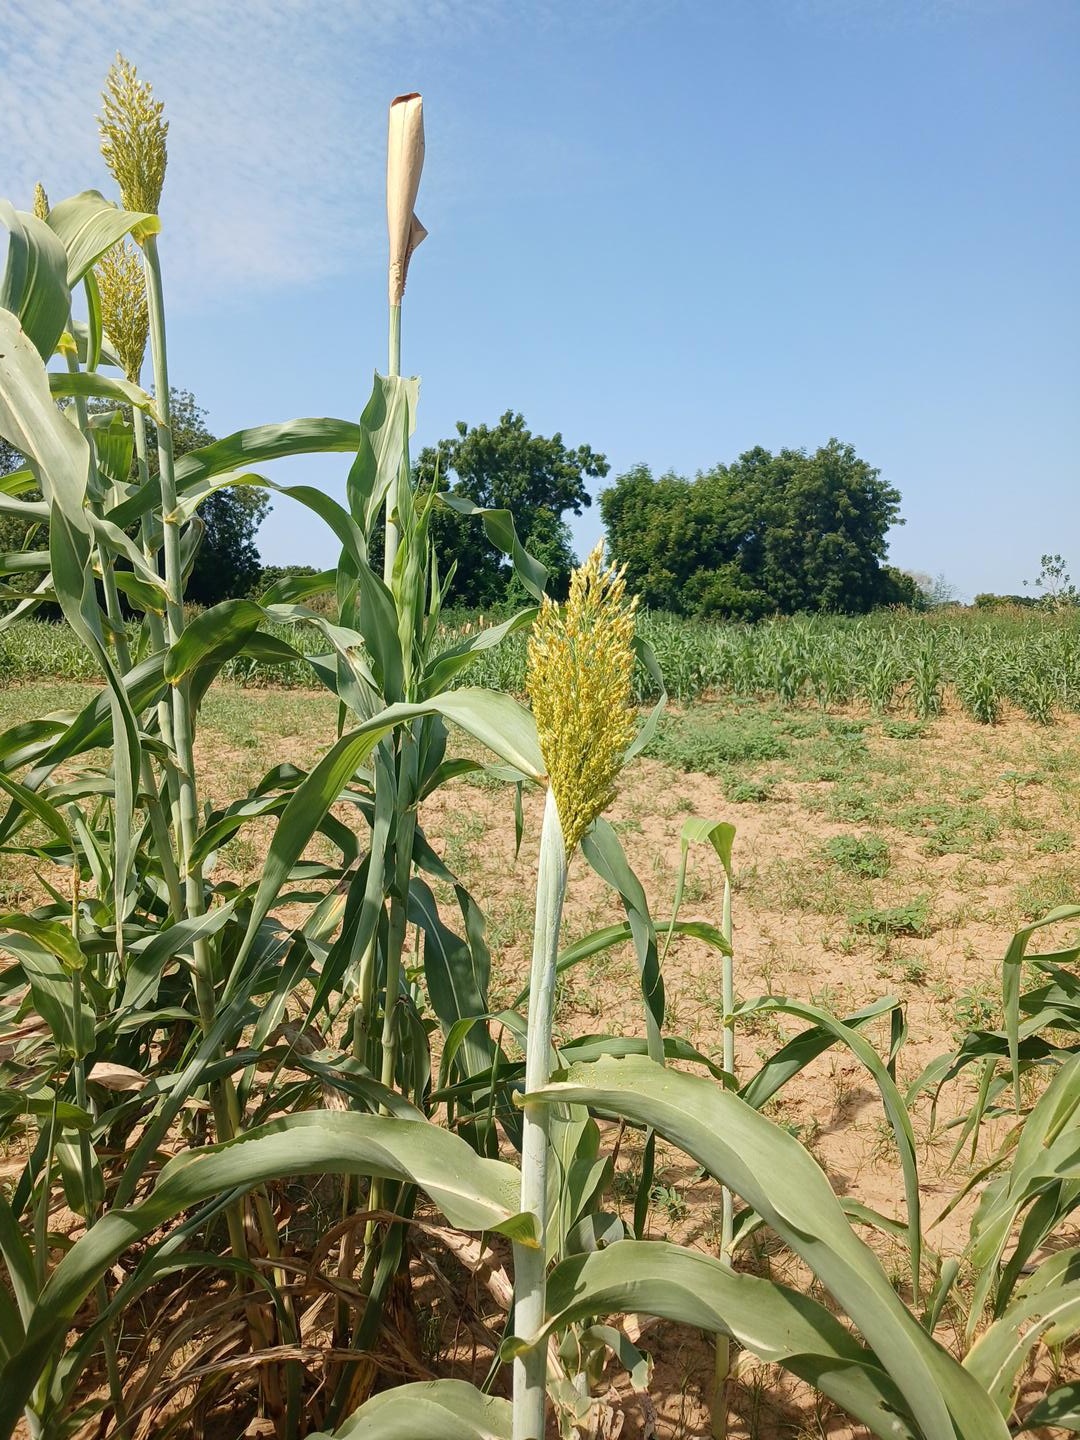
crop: sorghum
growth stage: flowering
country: Senegal
